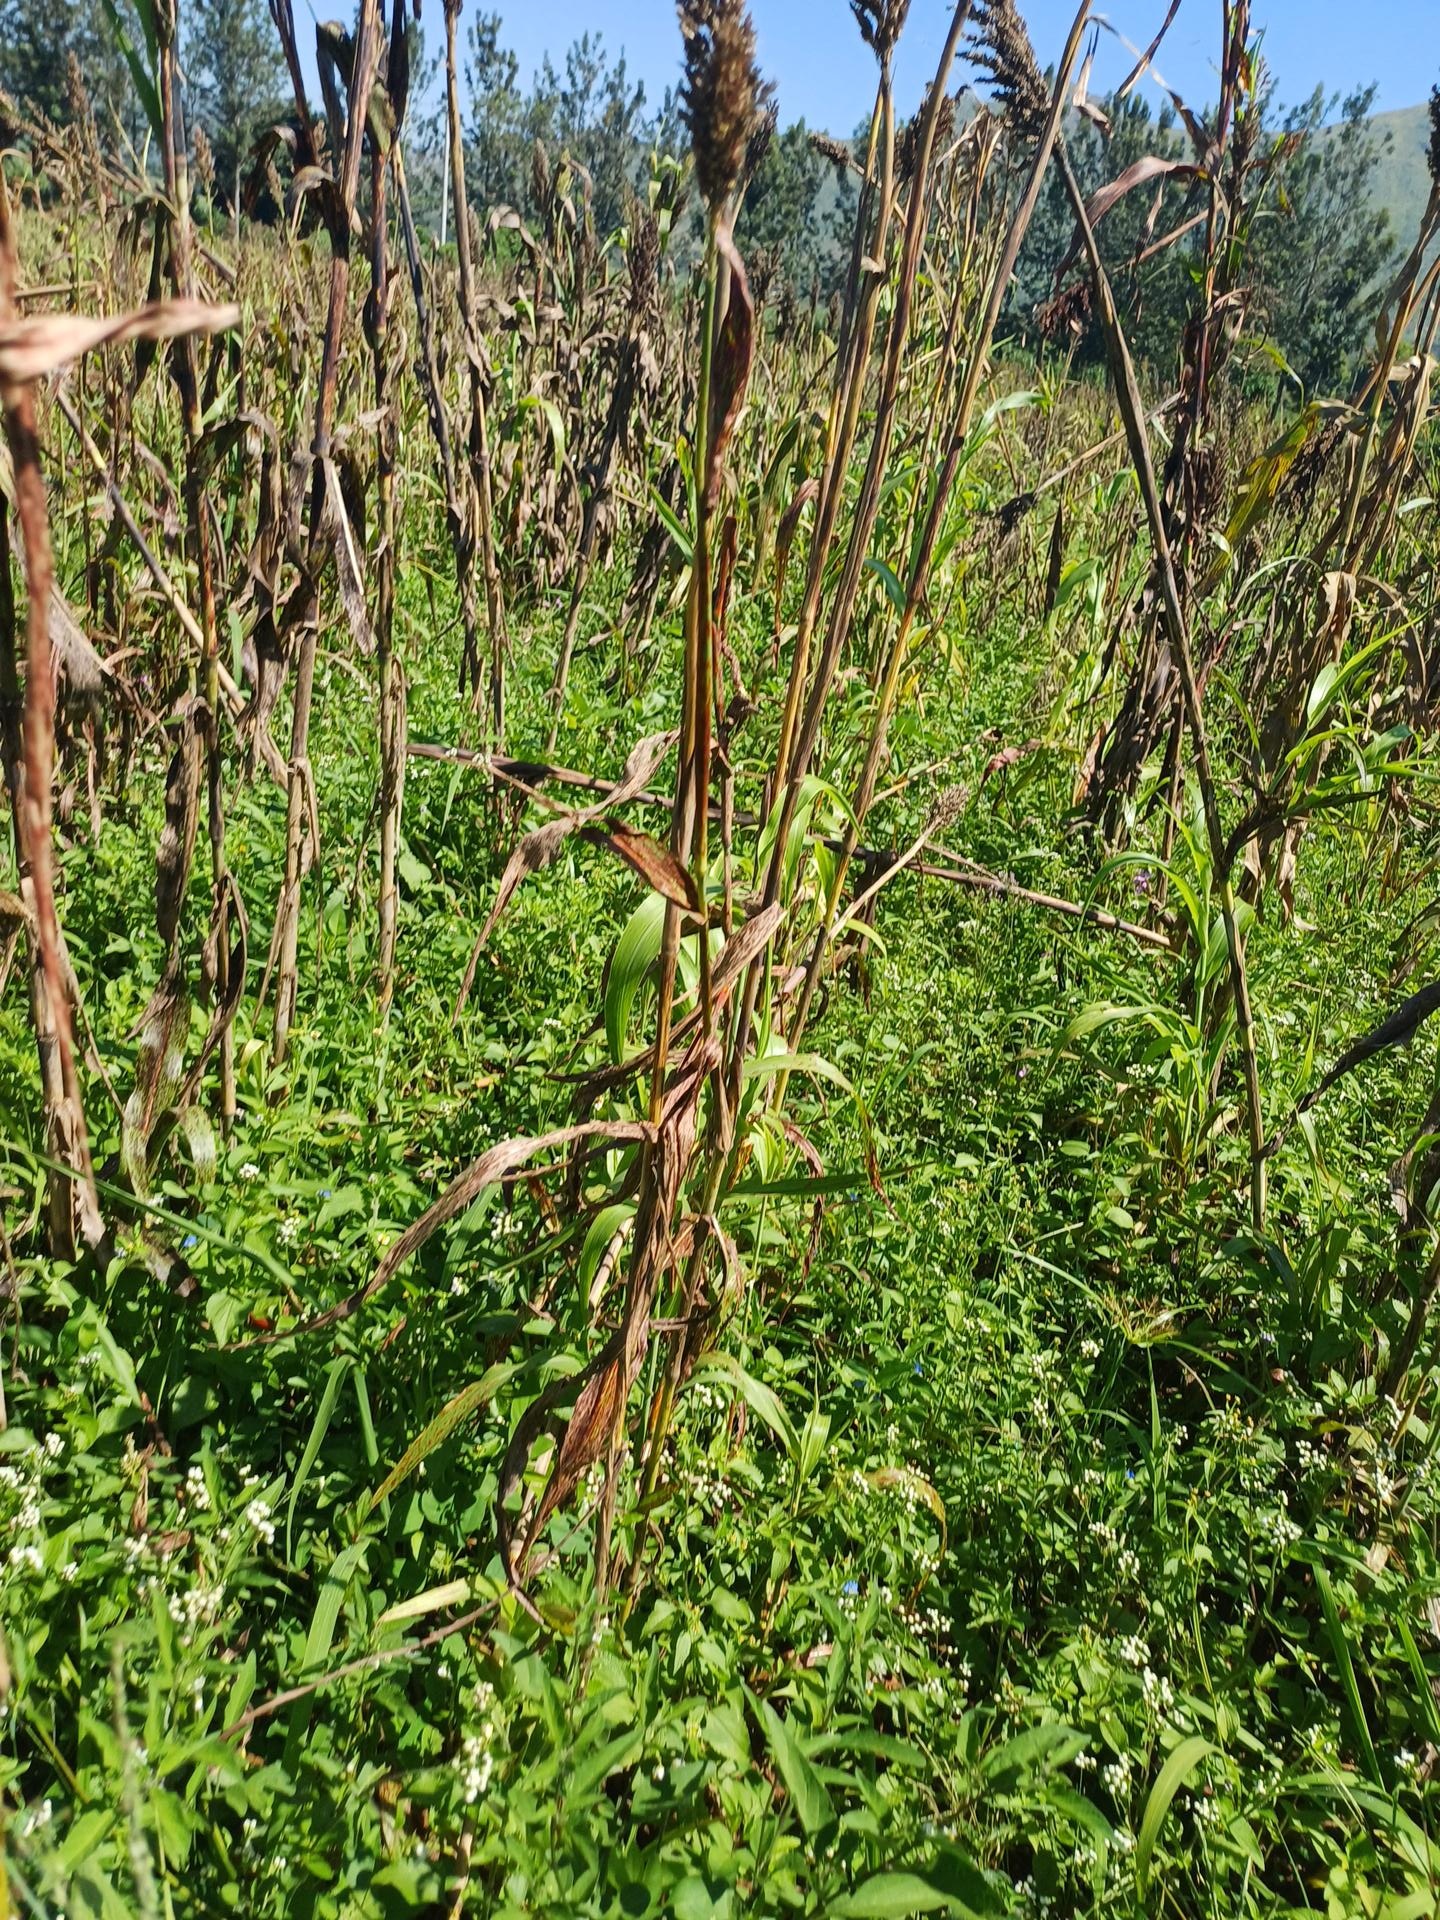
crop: sorghum
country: Kenya
